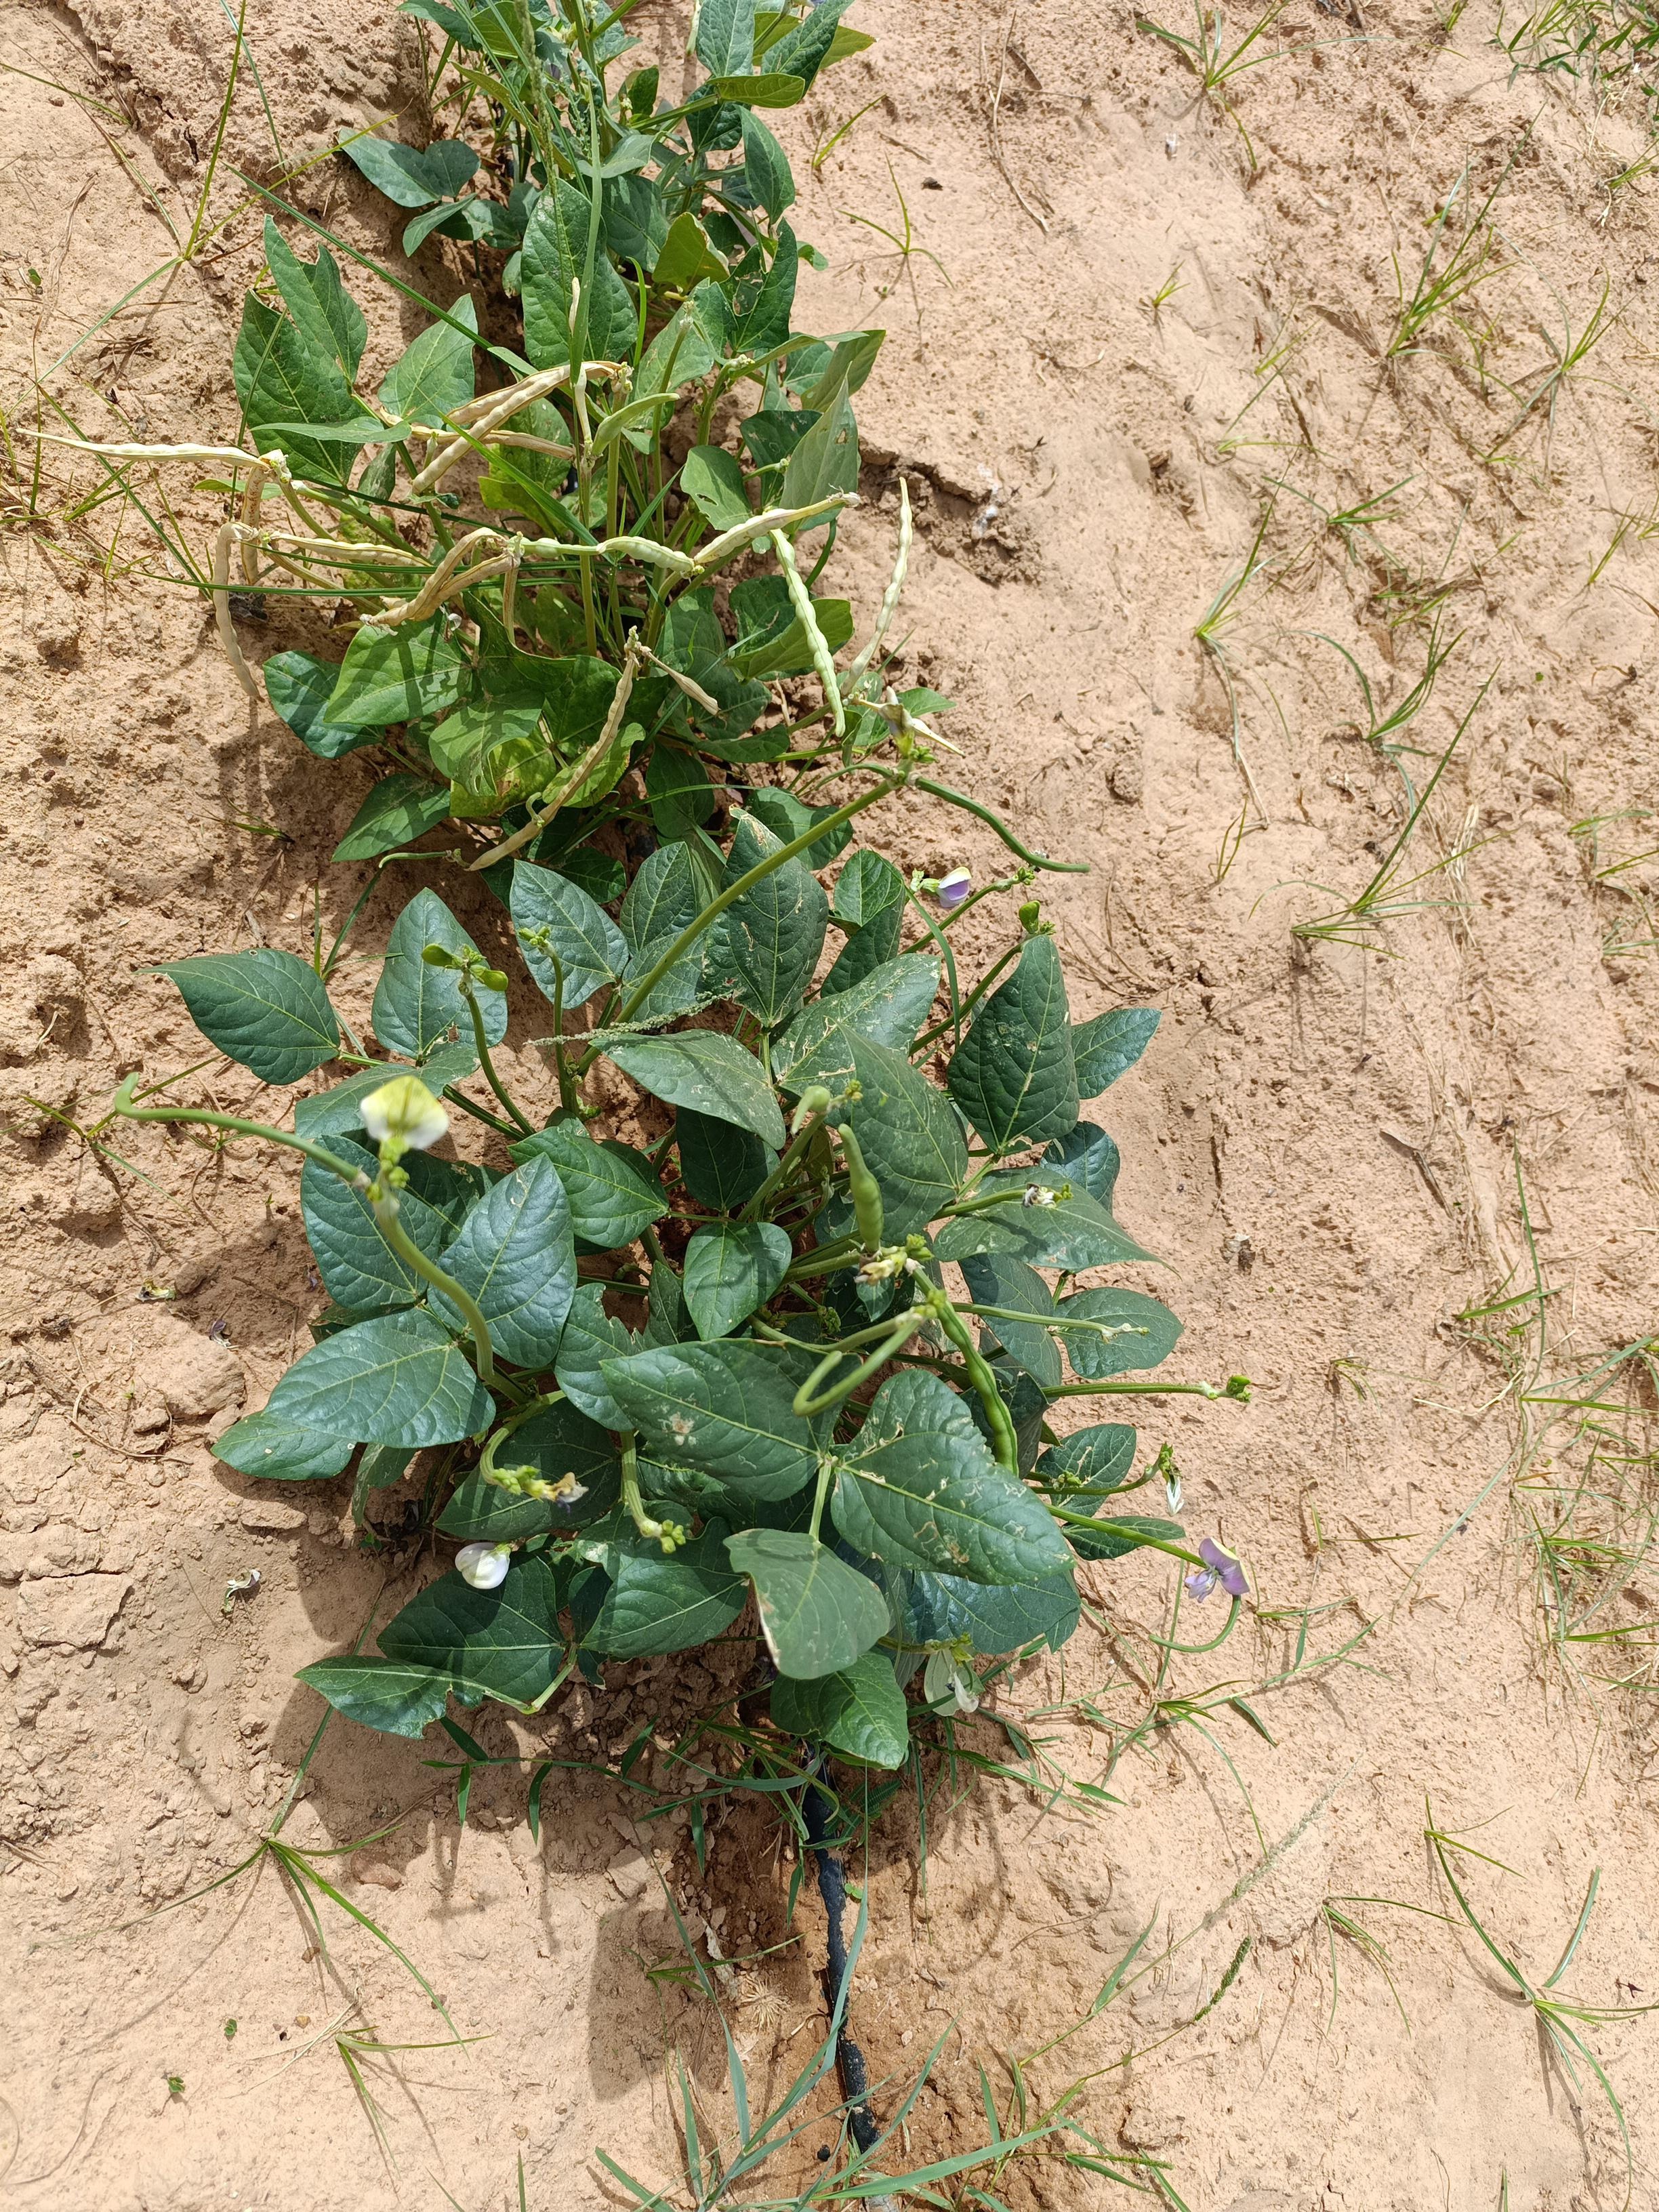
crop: cowpea
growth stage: development pod
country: Nigeria
